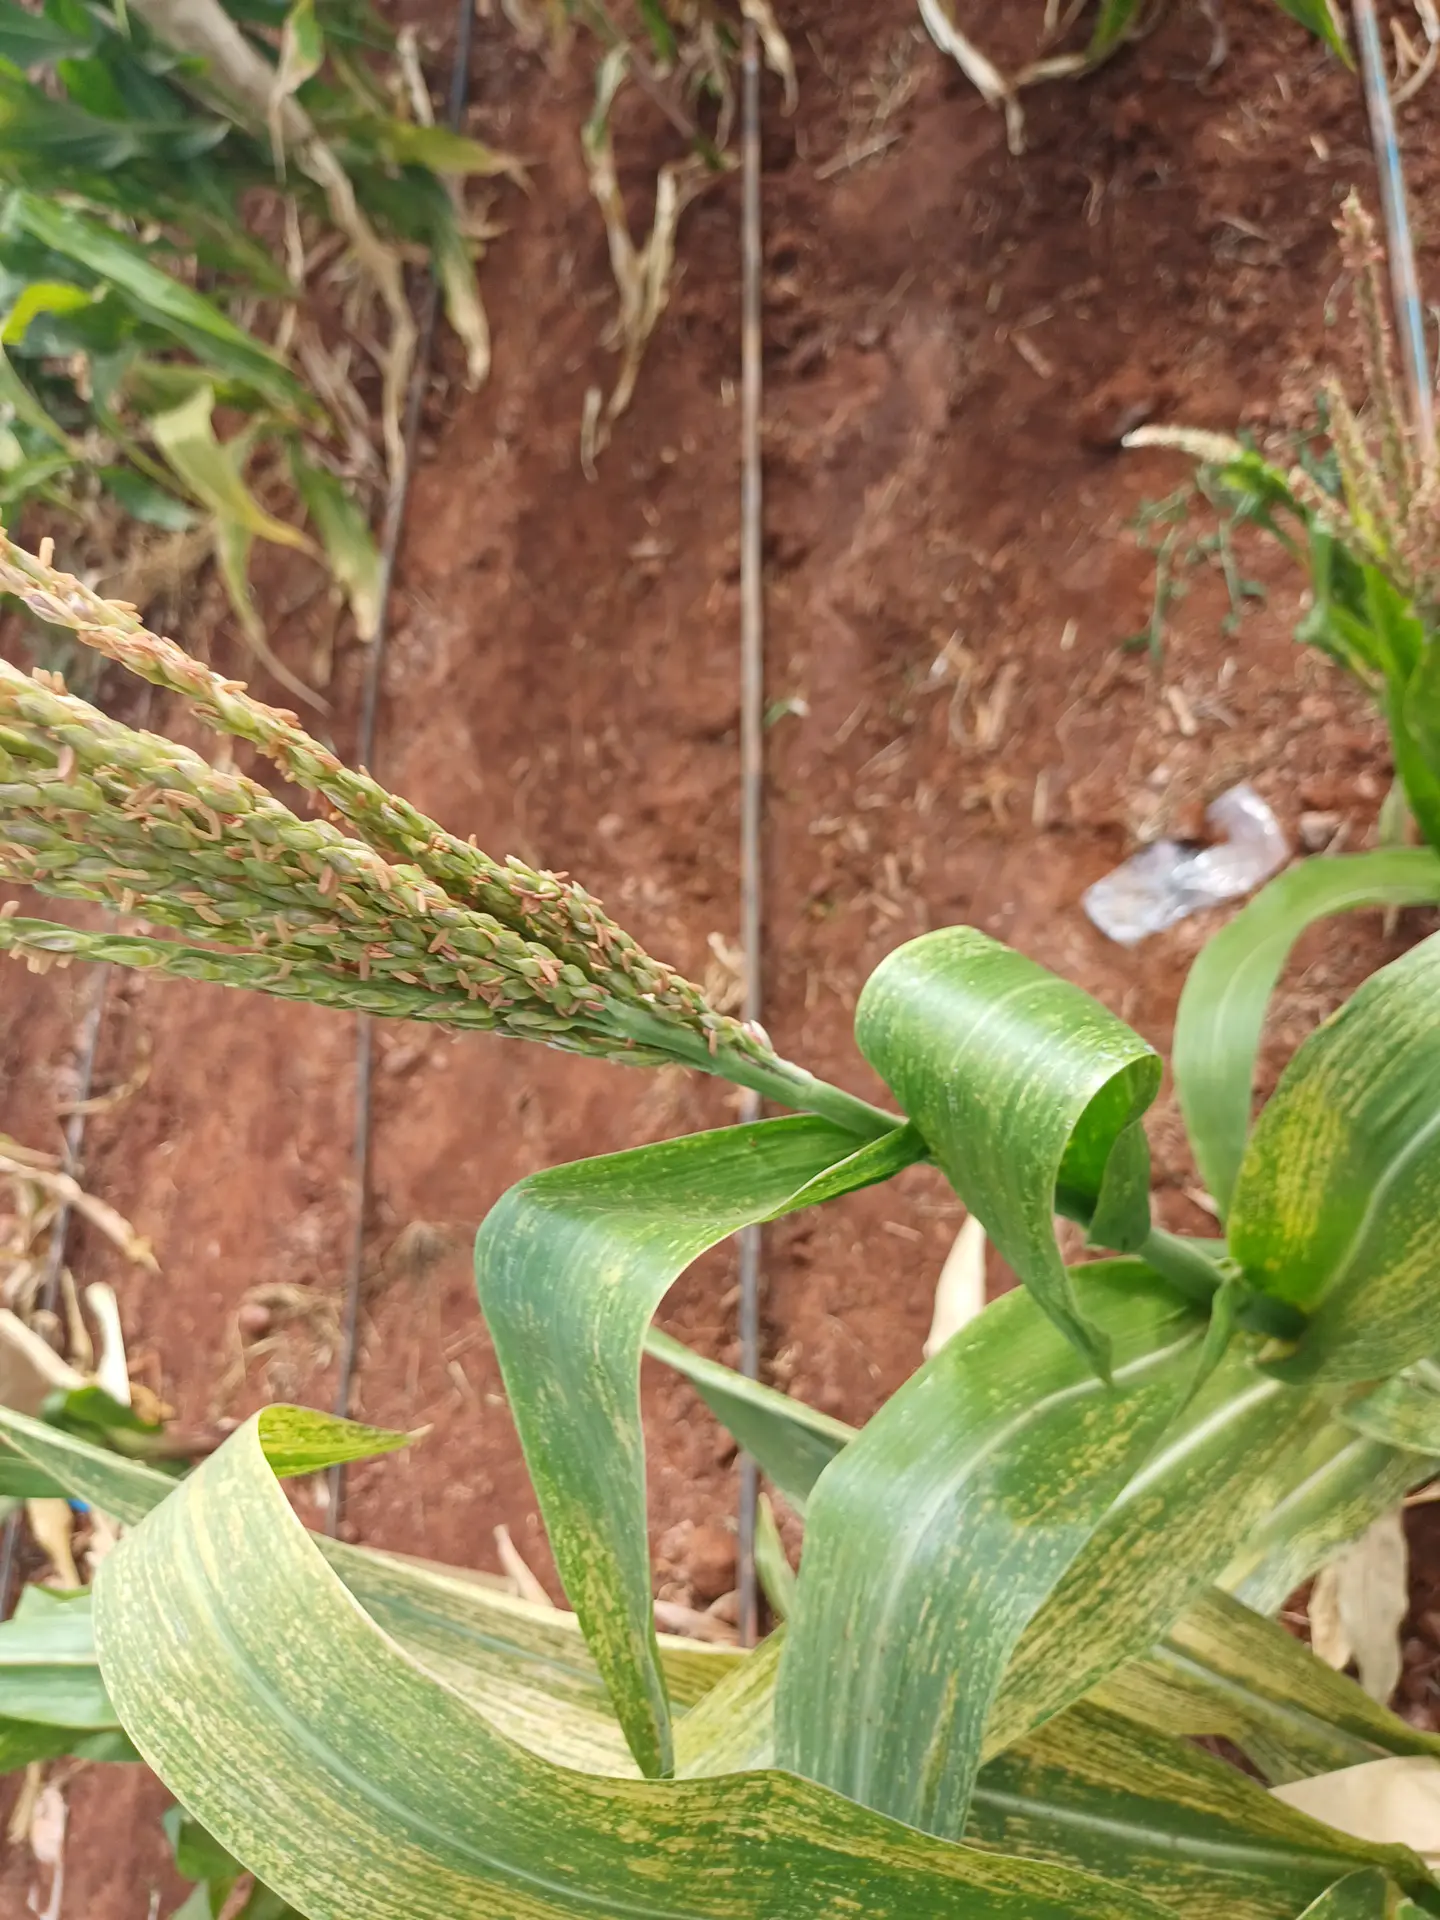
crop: maize
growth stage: flowering
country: Kenya
